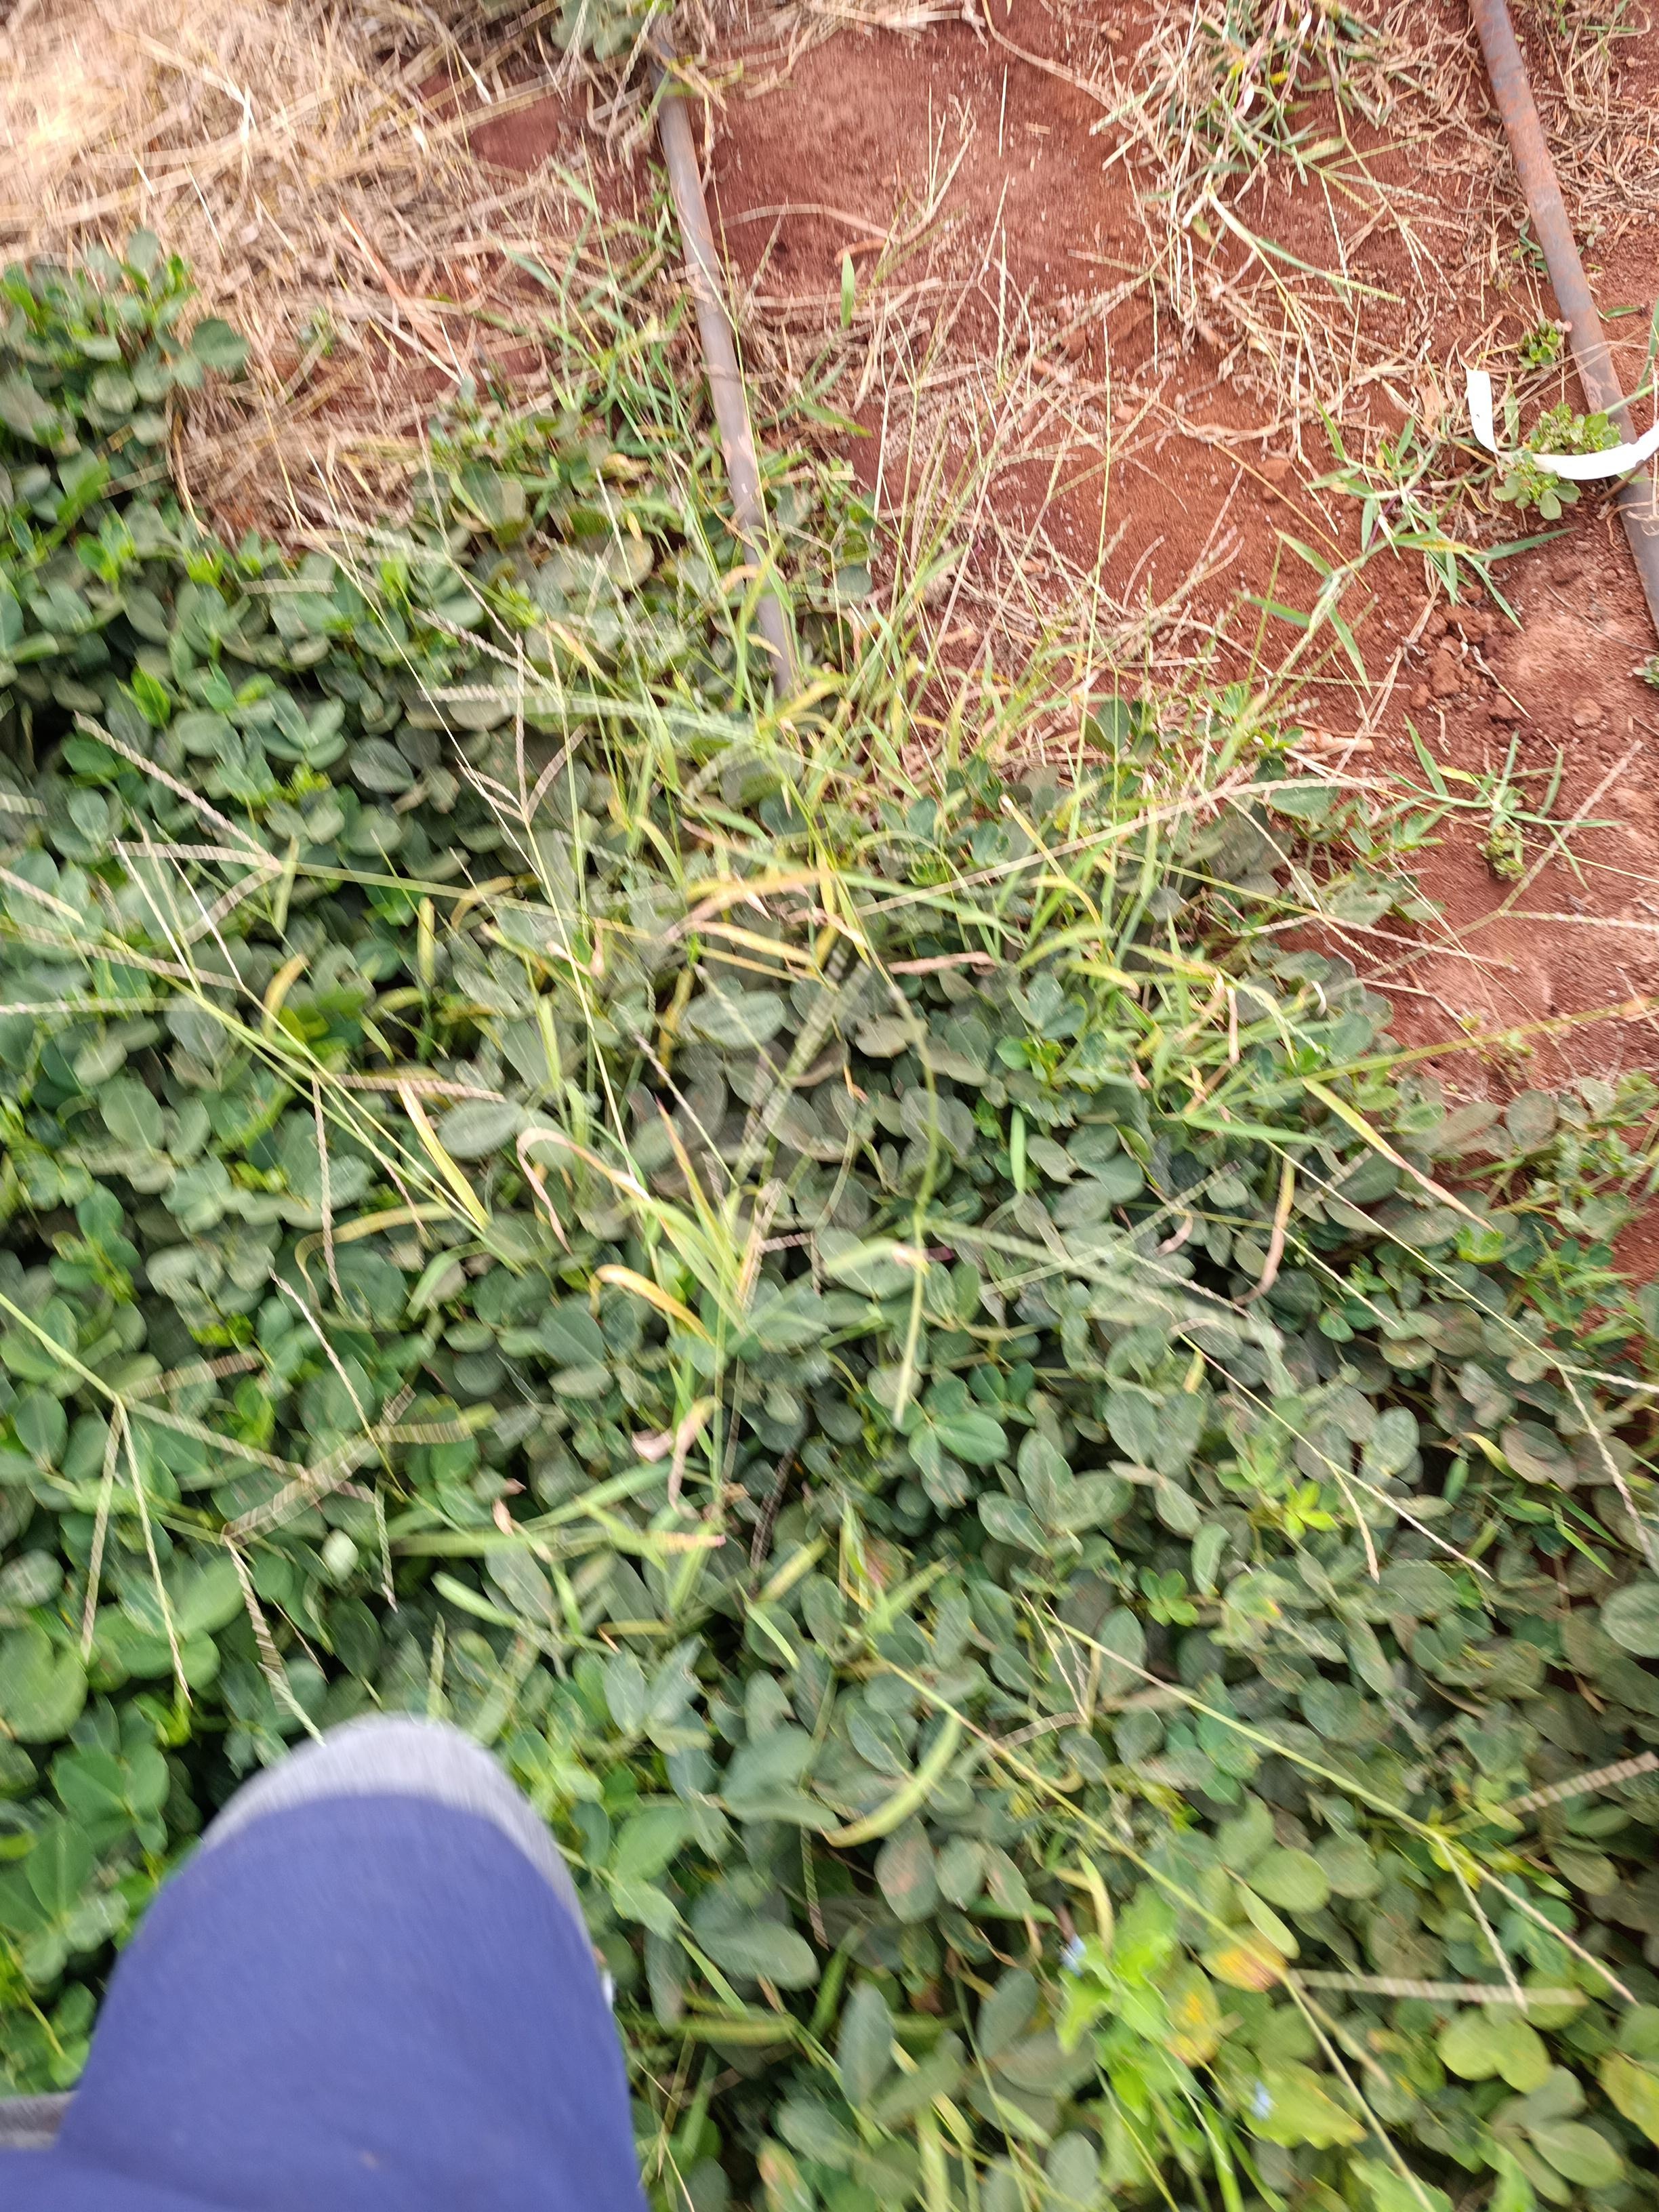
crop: groundnut
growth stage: maturity
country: Kenya
